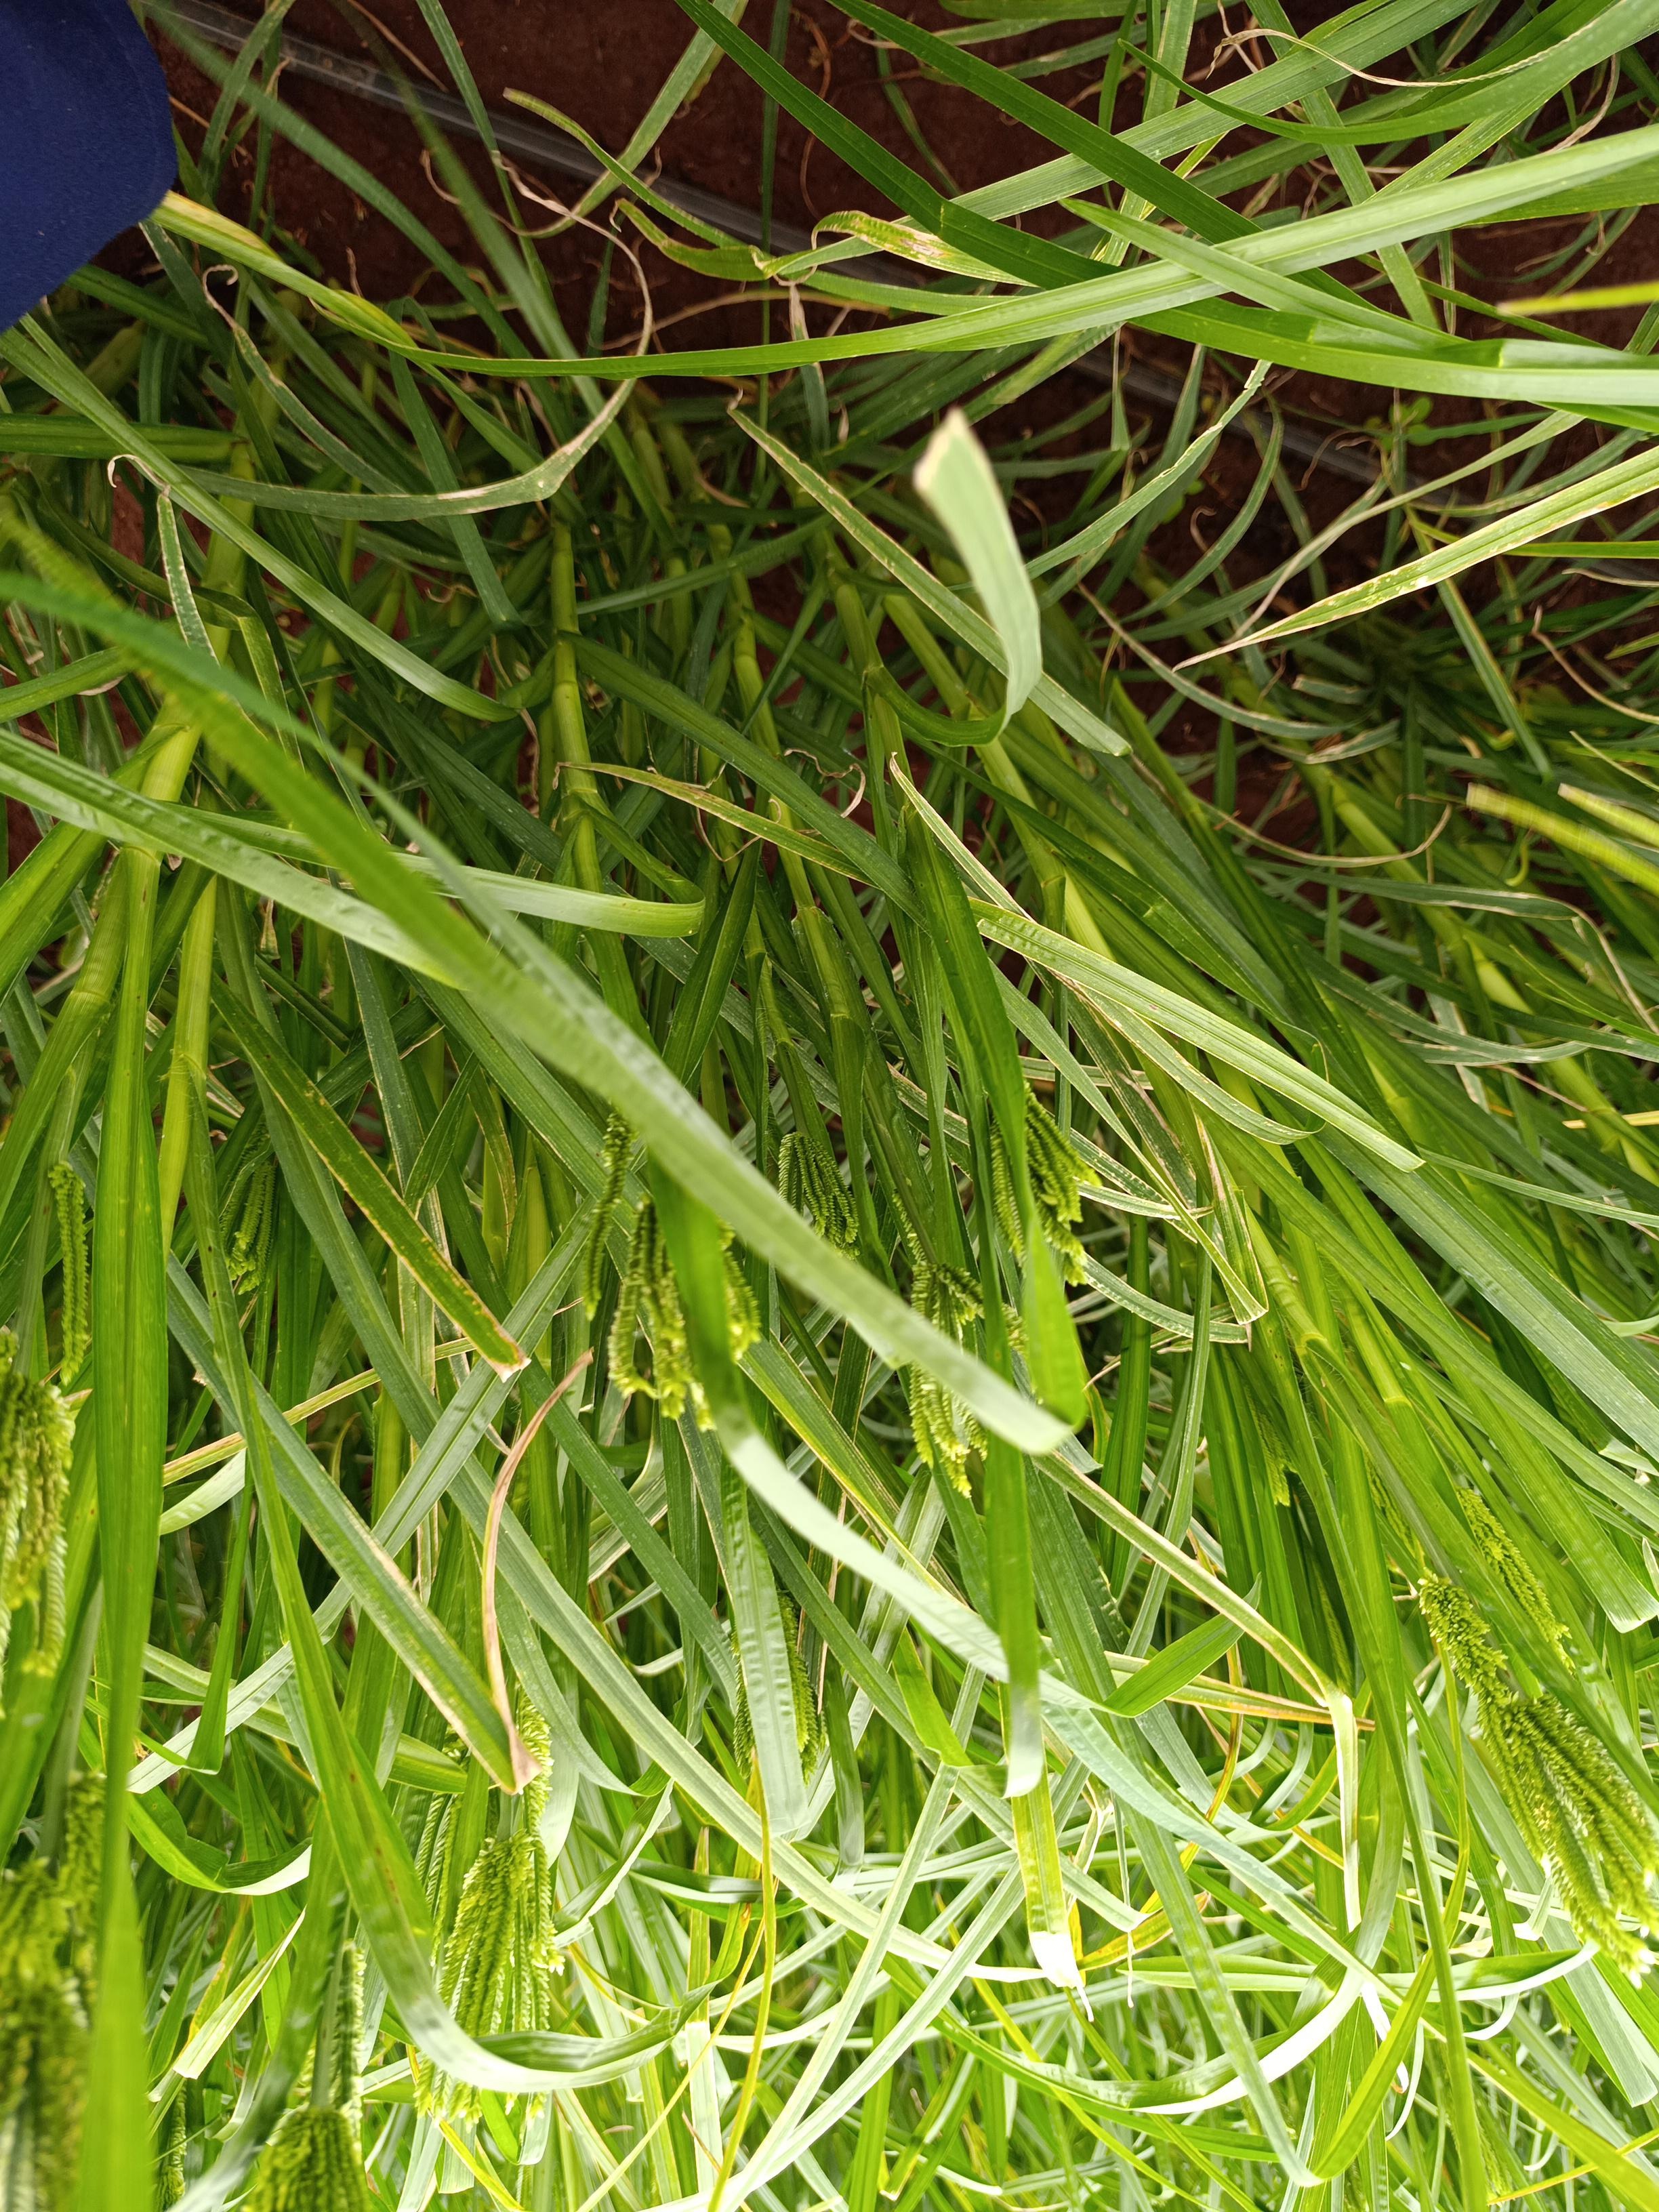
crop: finger millet
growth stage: heading tuber
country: Kenya
